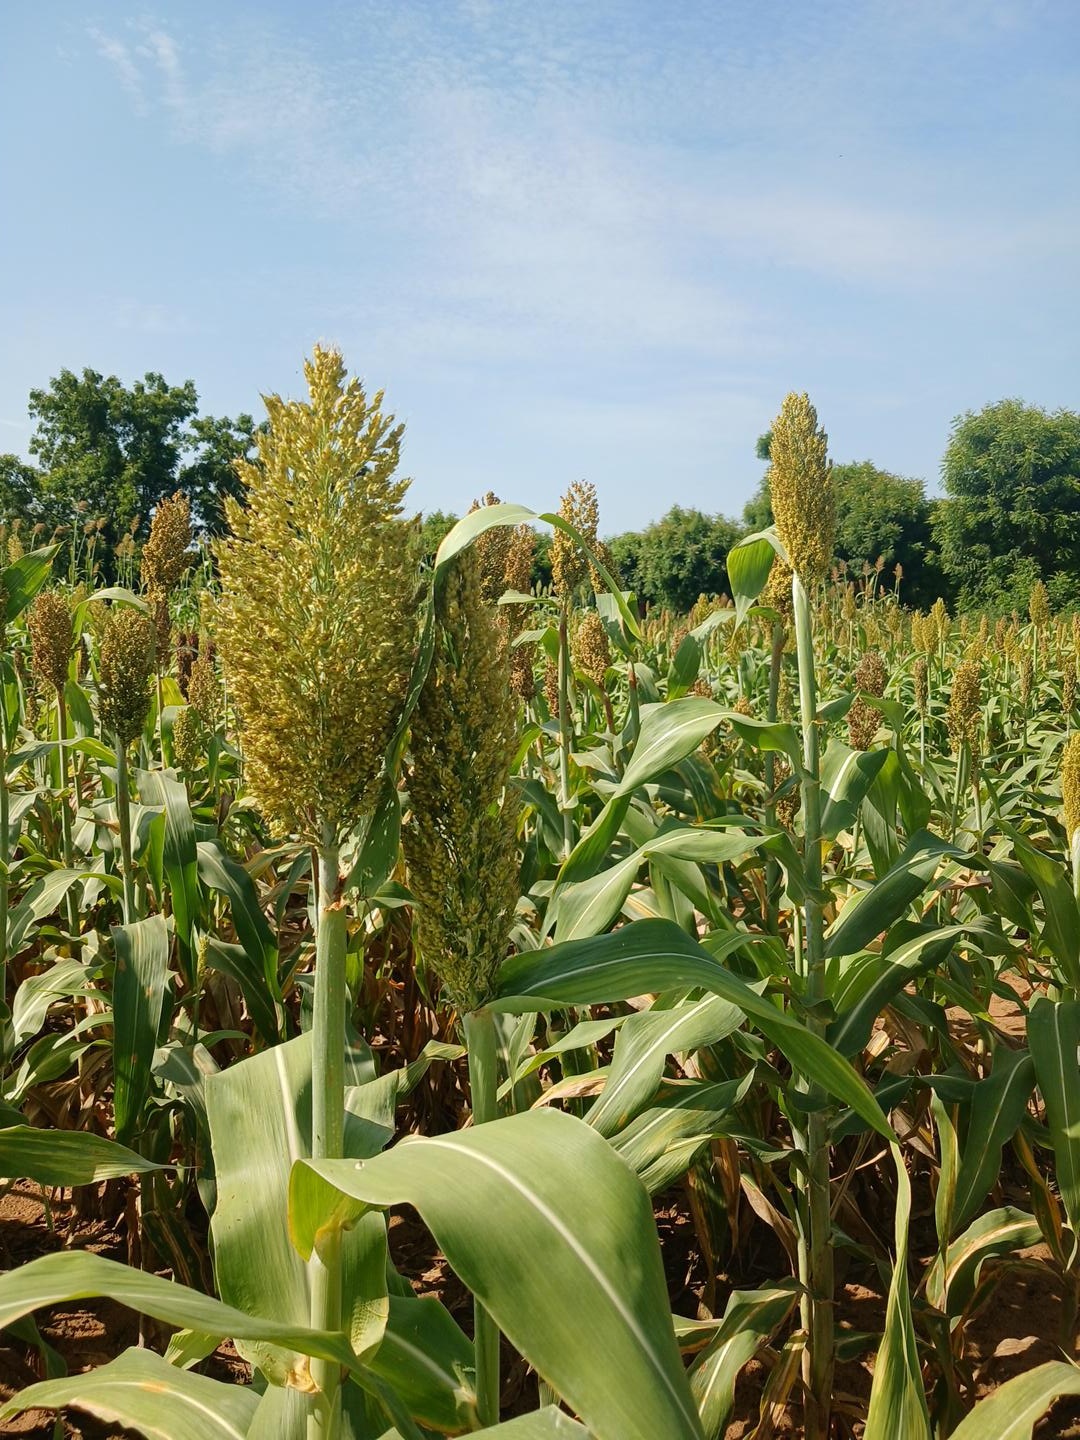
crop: sorghum
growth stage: filling grain
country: Senegal
